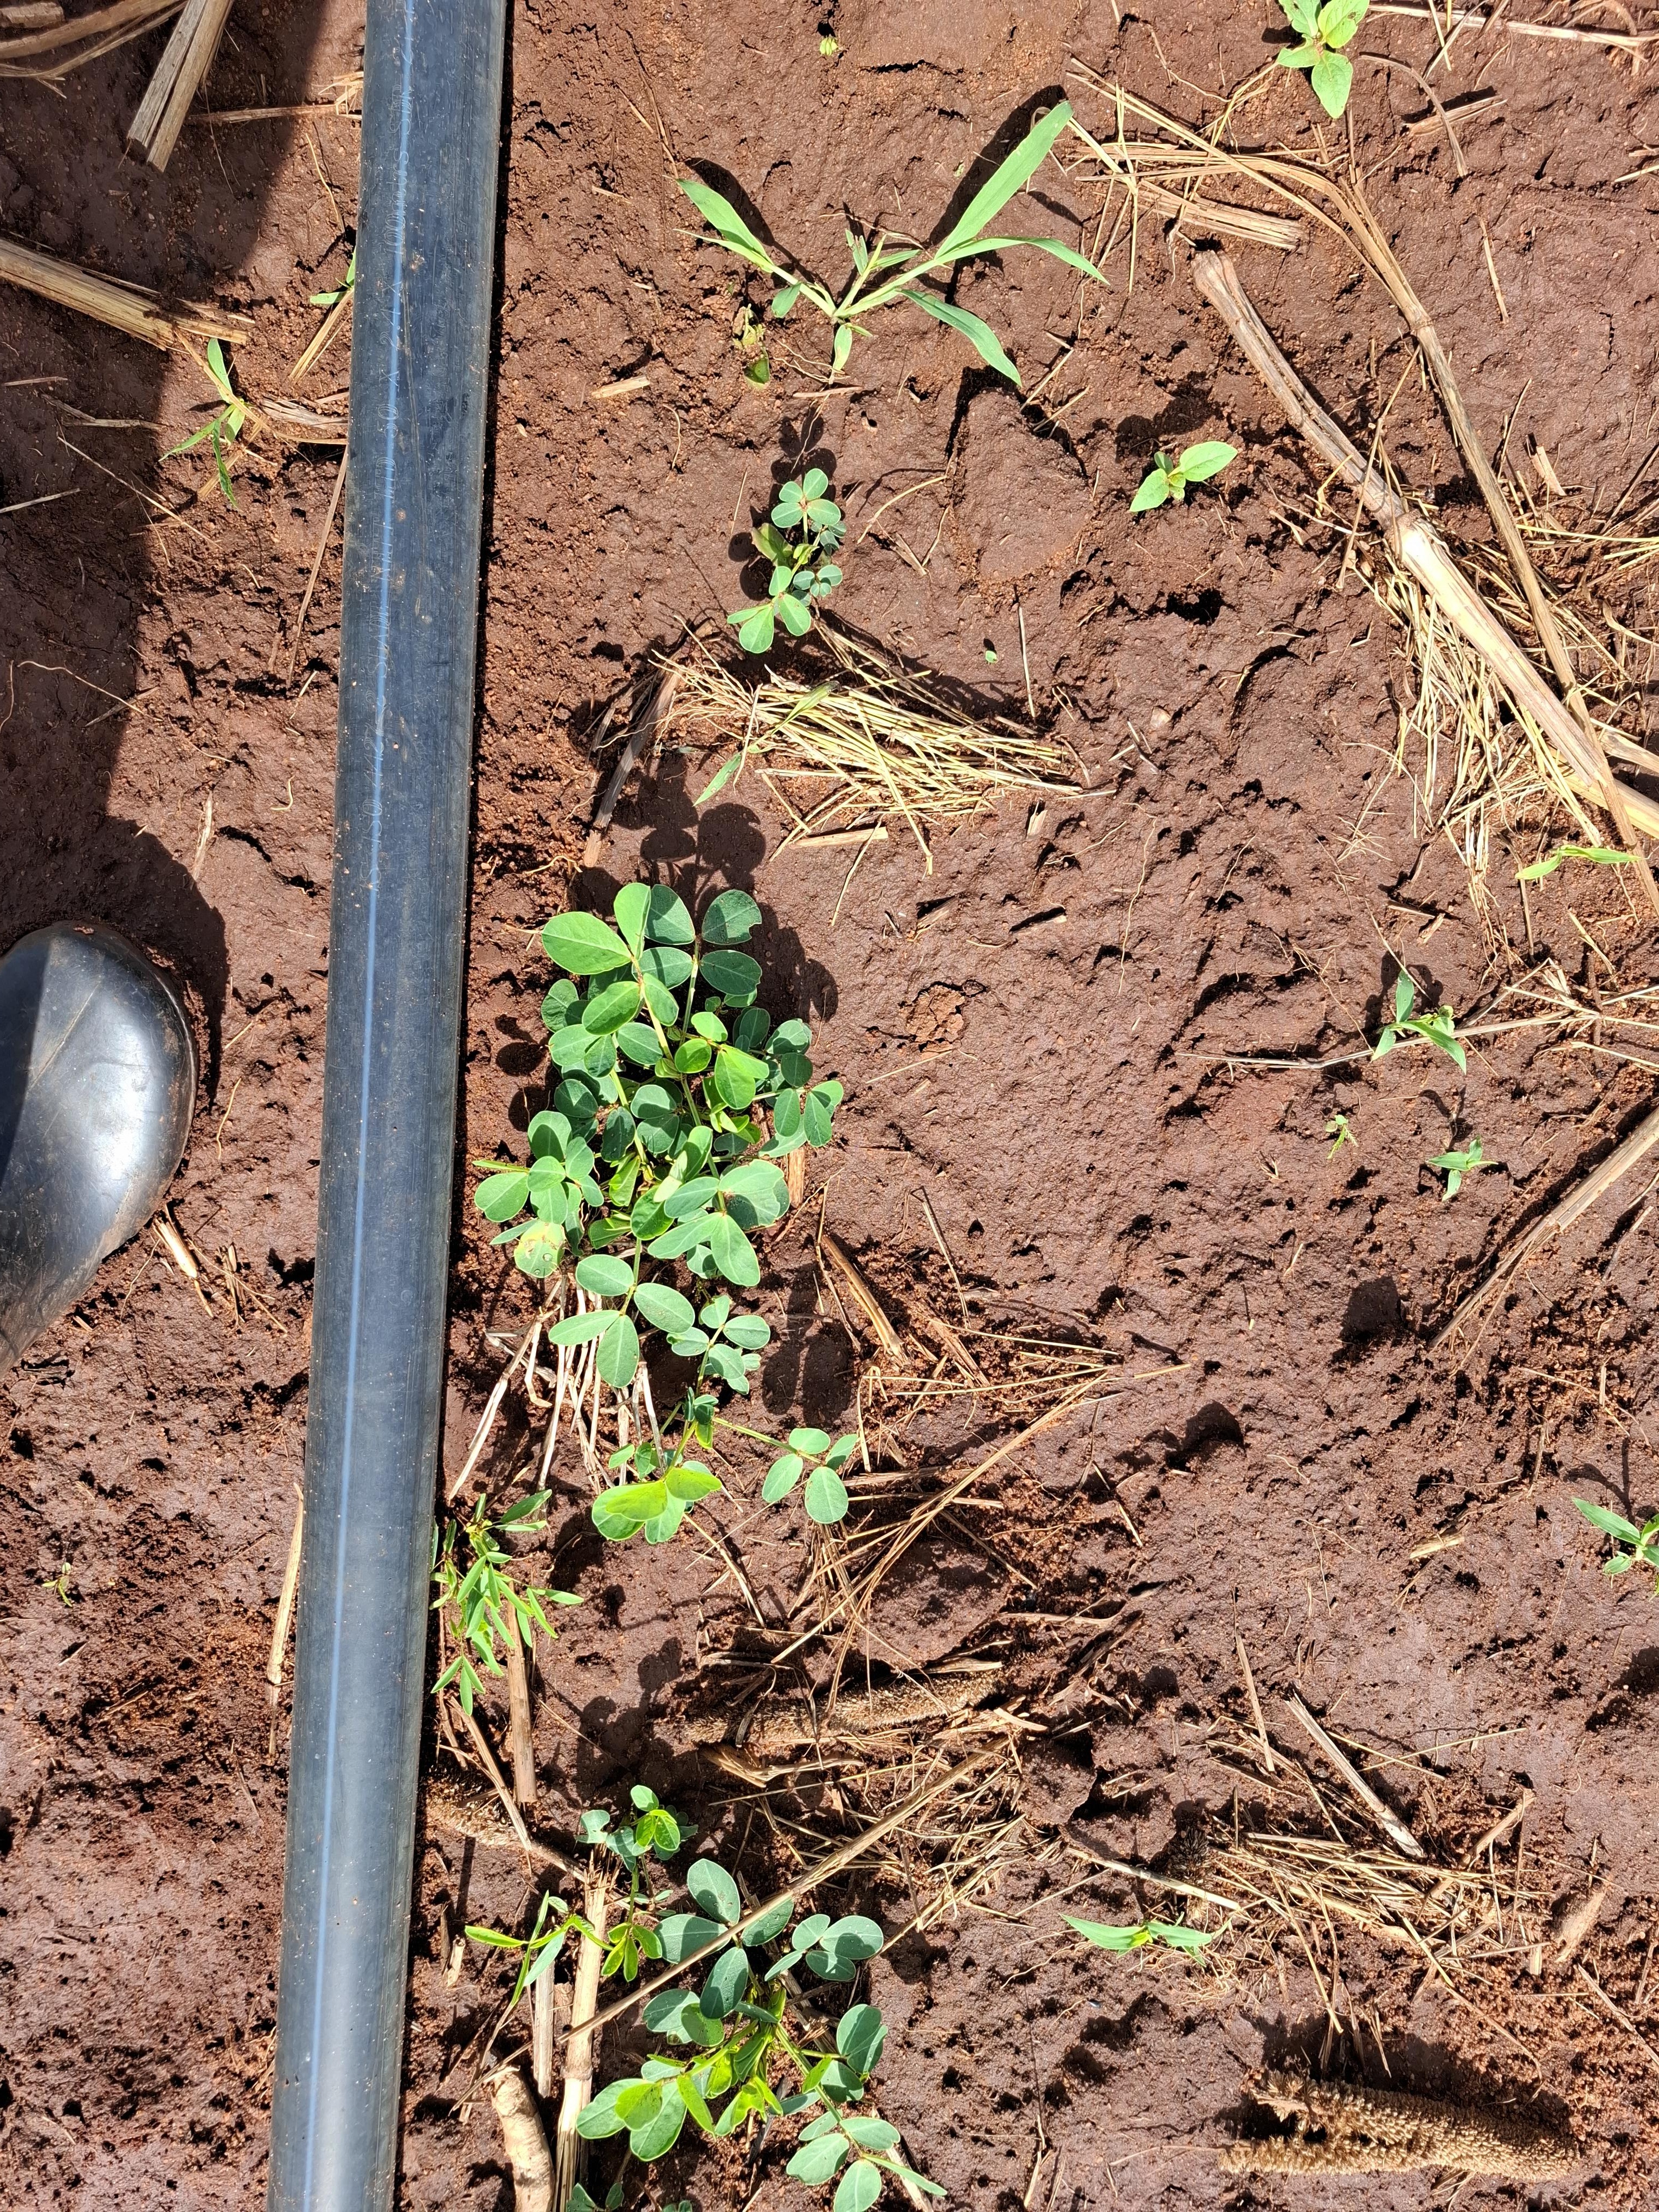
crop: groundnut
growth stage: vegetative
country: Kenya
